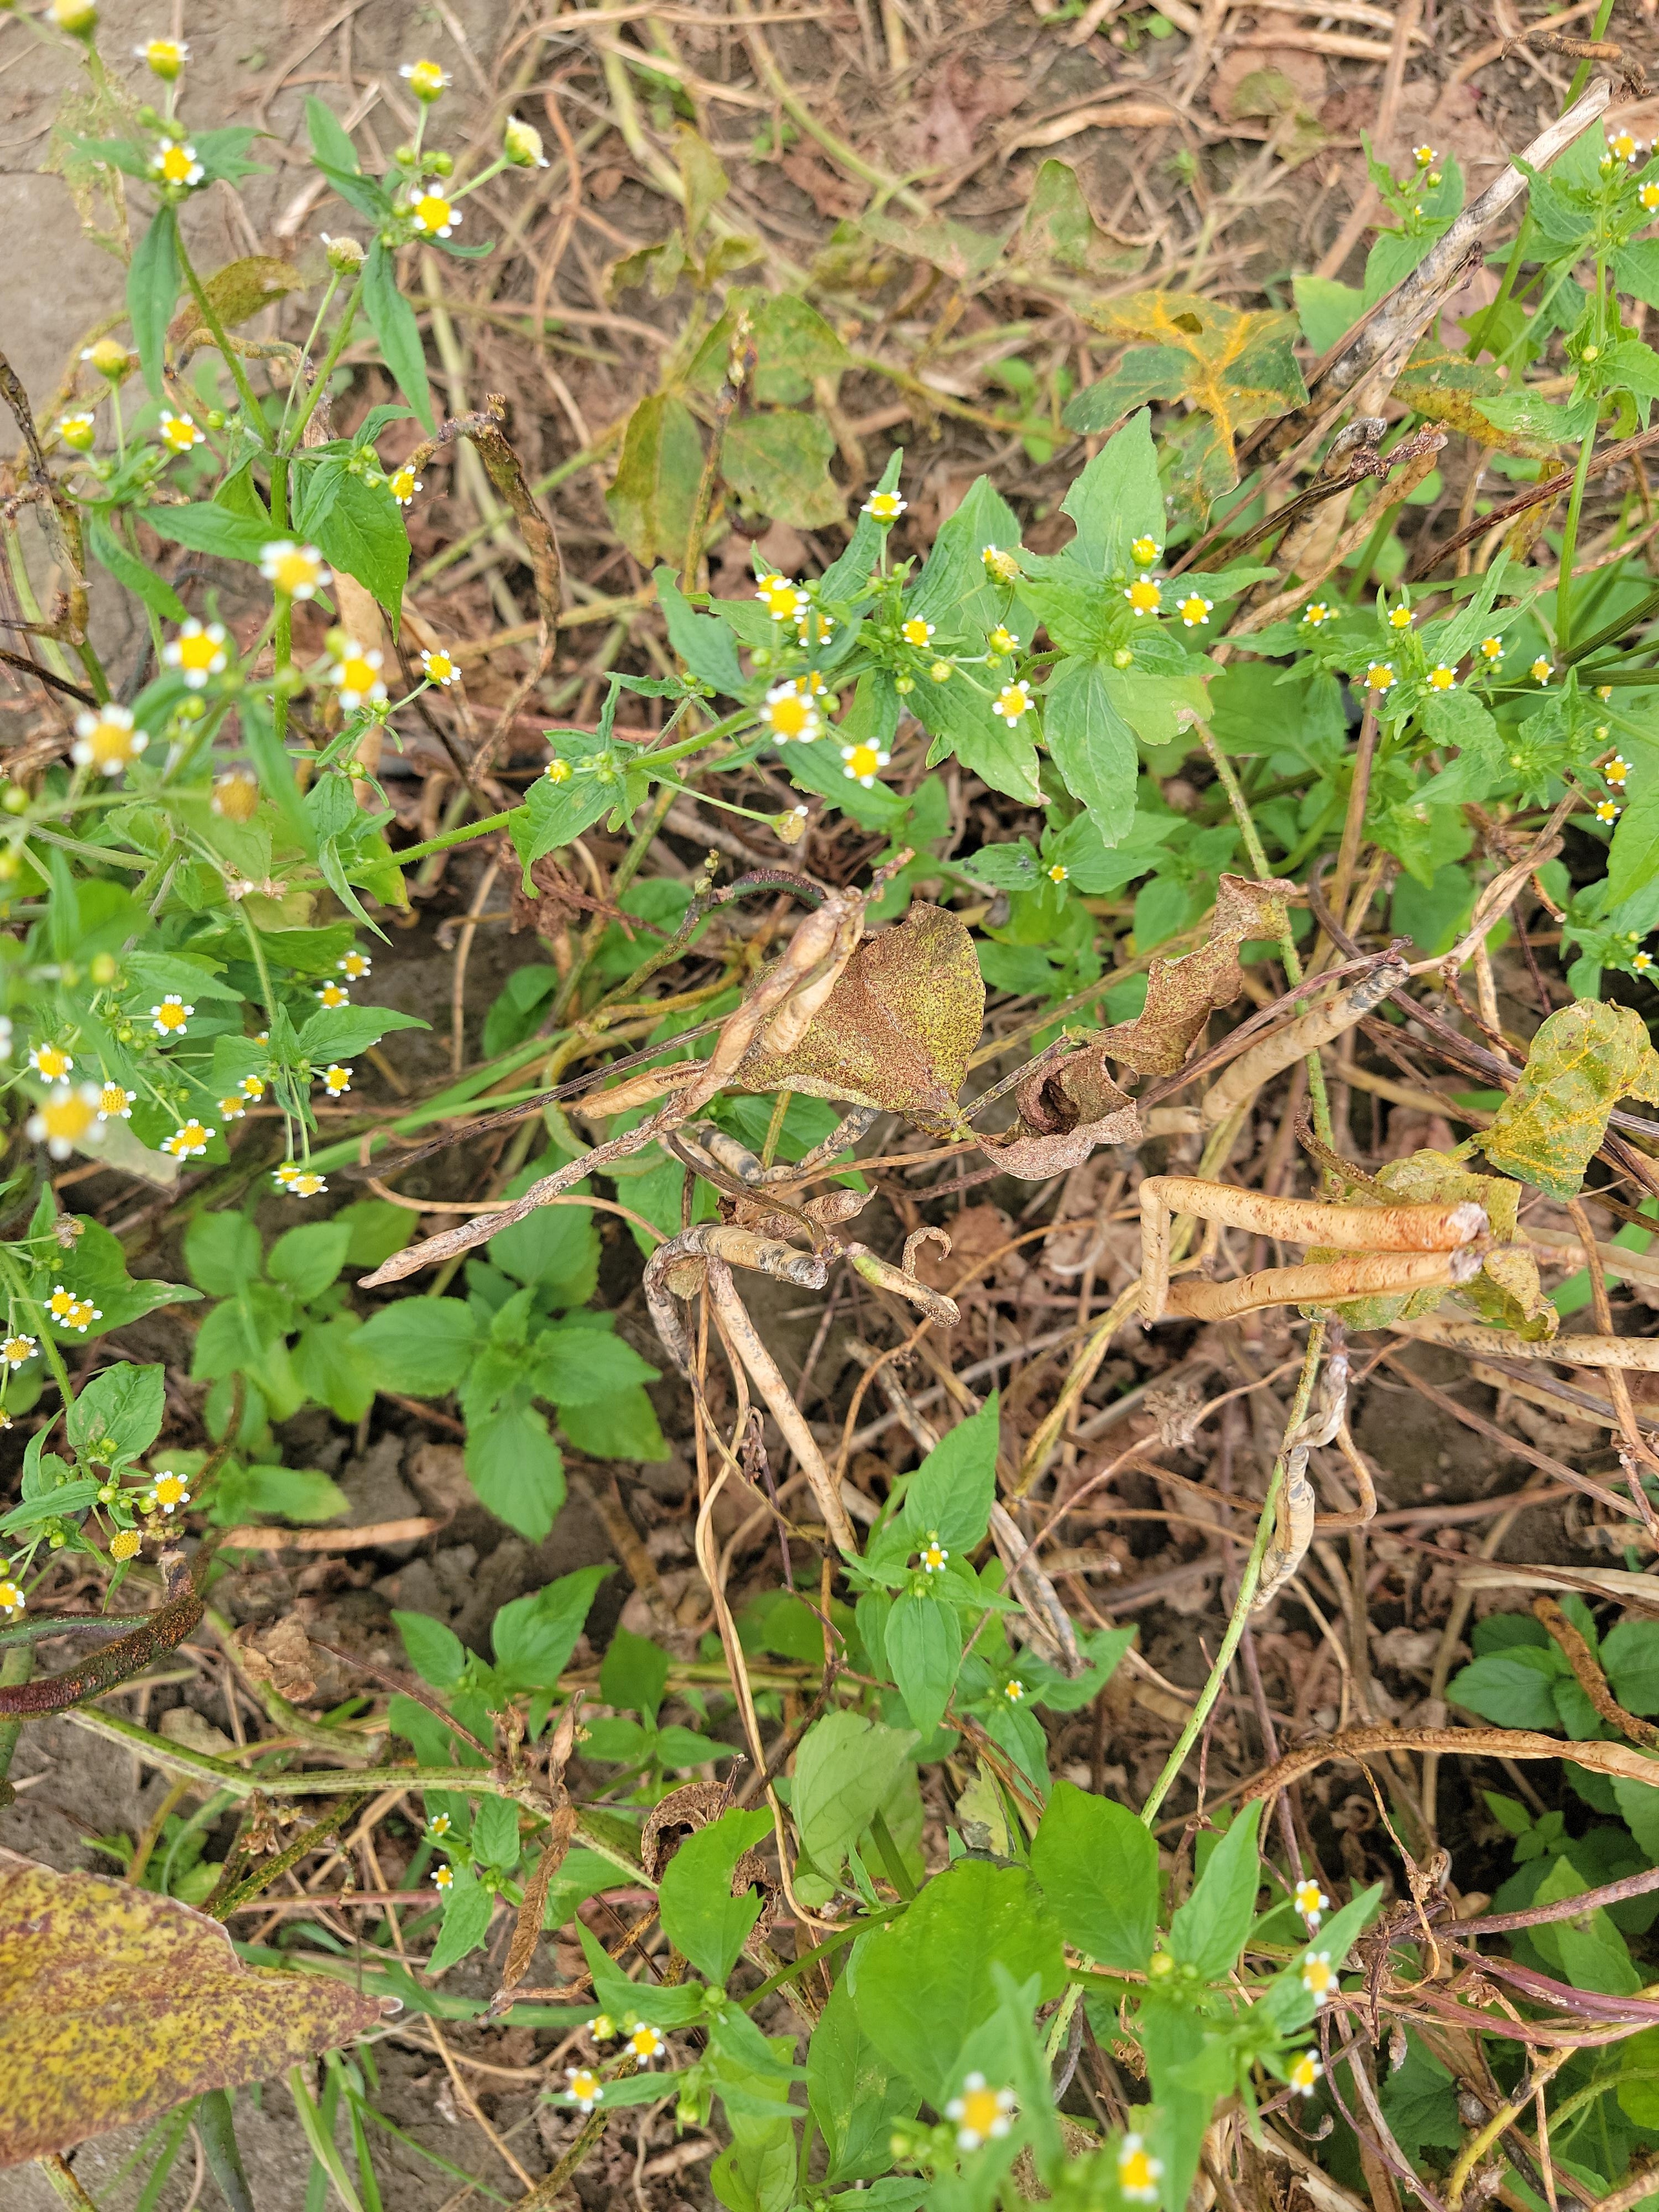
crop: cowpea
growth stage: development pod
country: Tanzania
